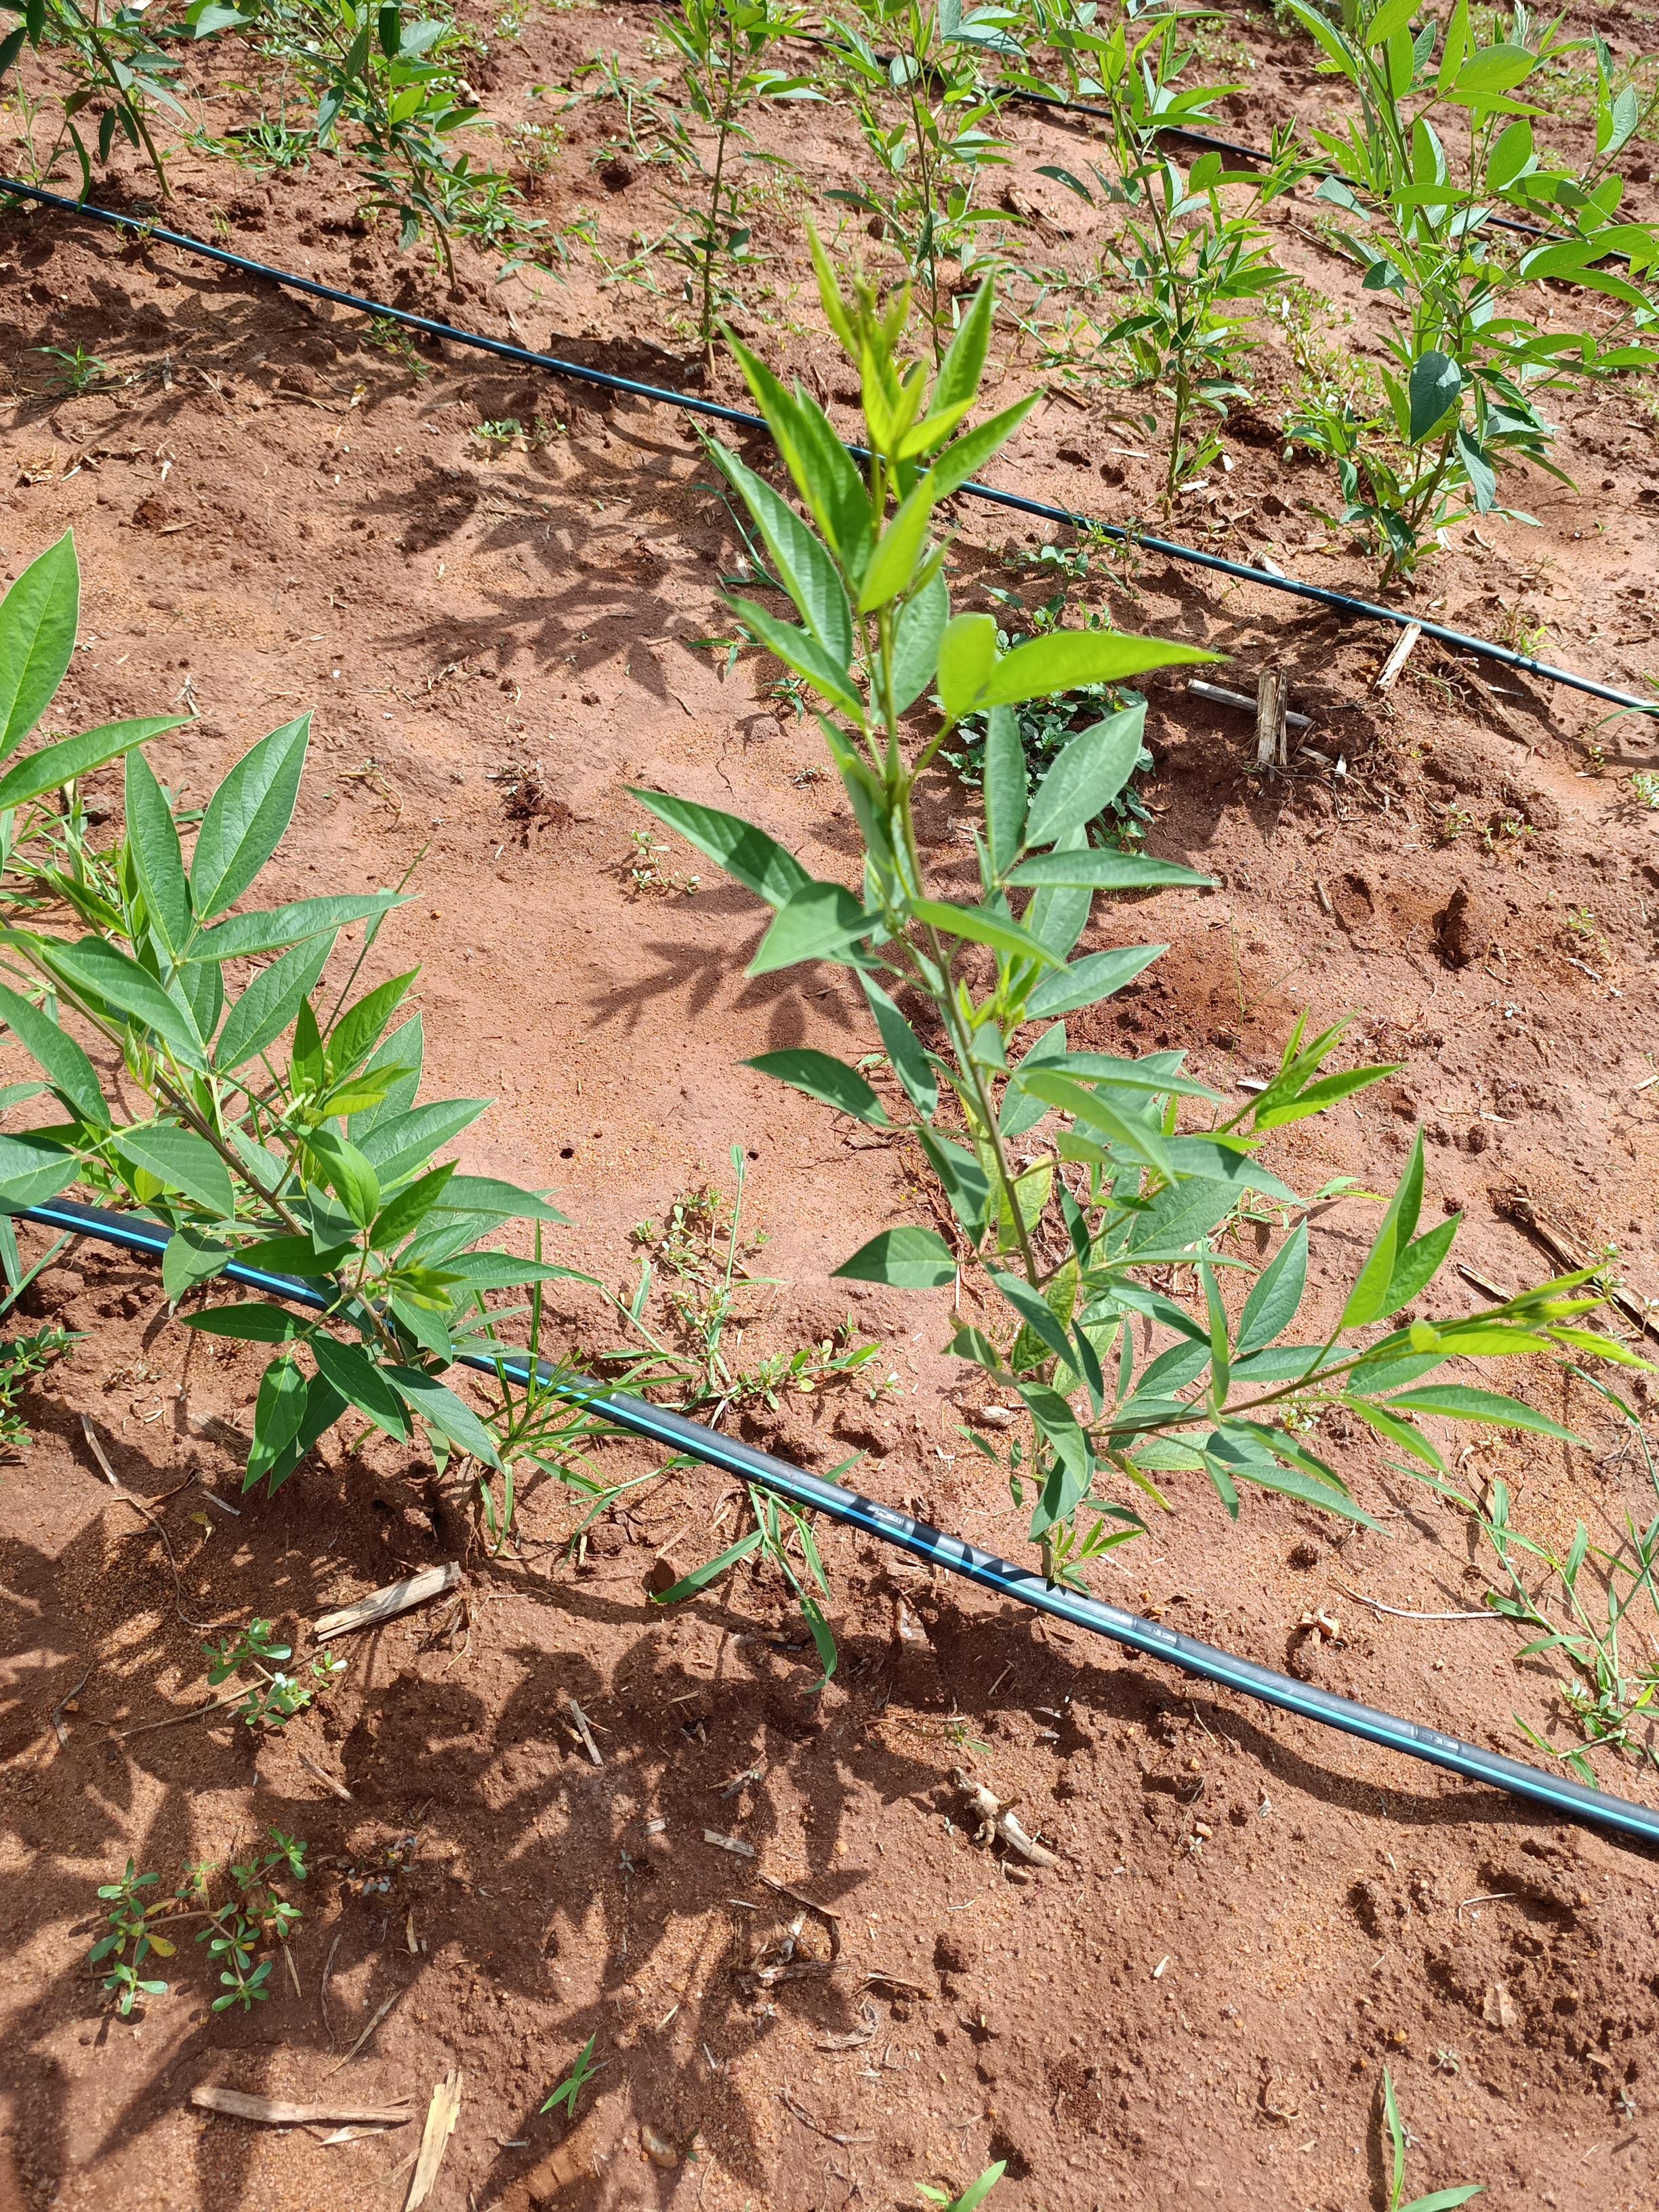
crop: pigeonpea
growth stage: vegetative
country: Kenya
